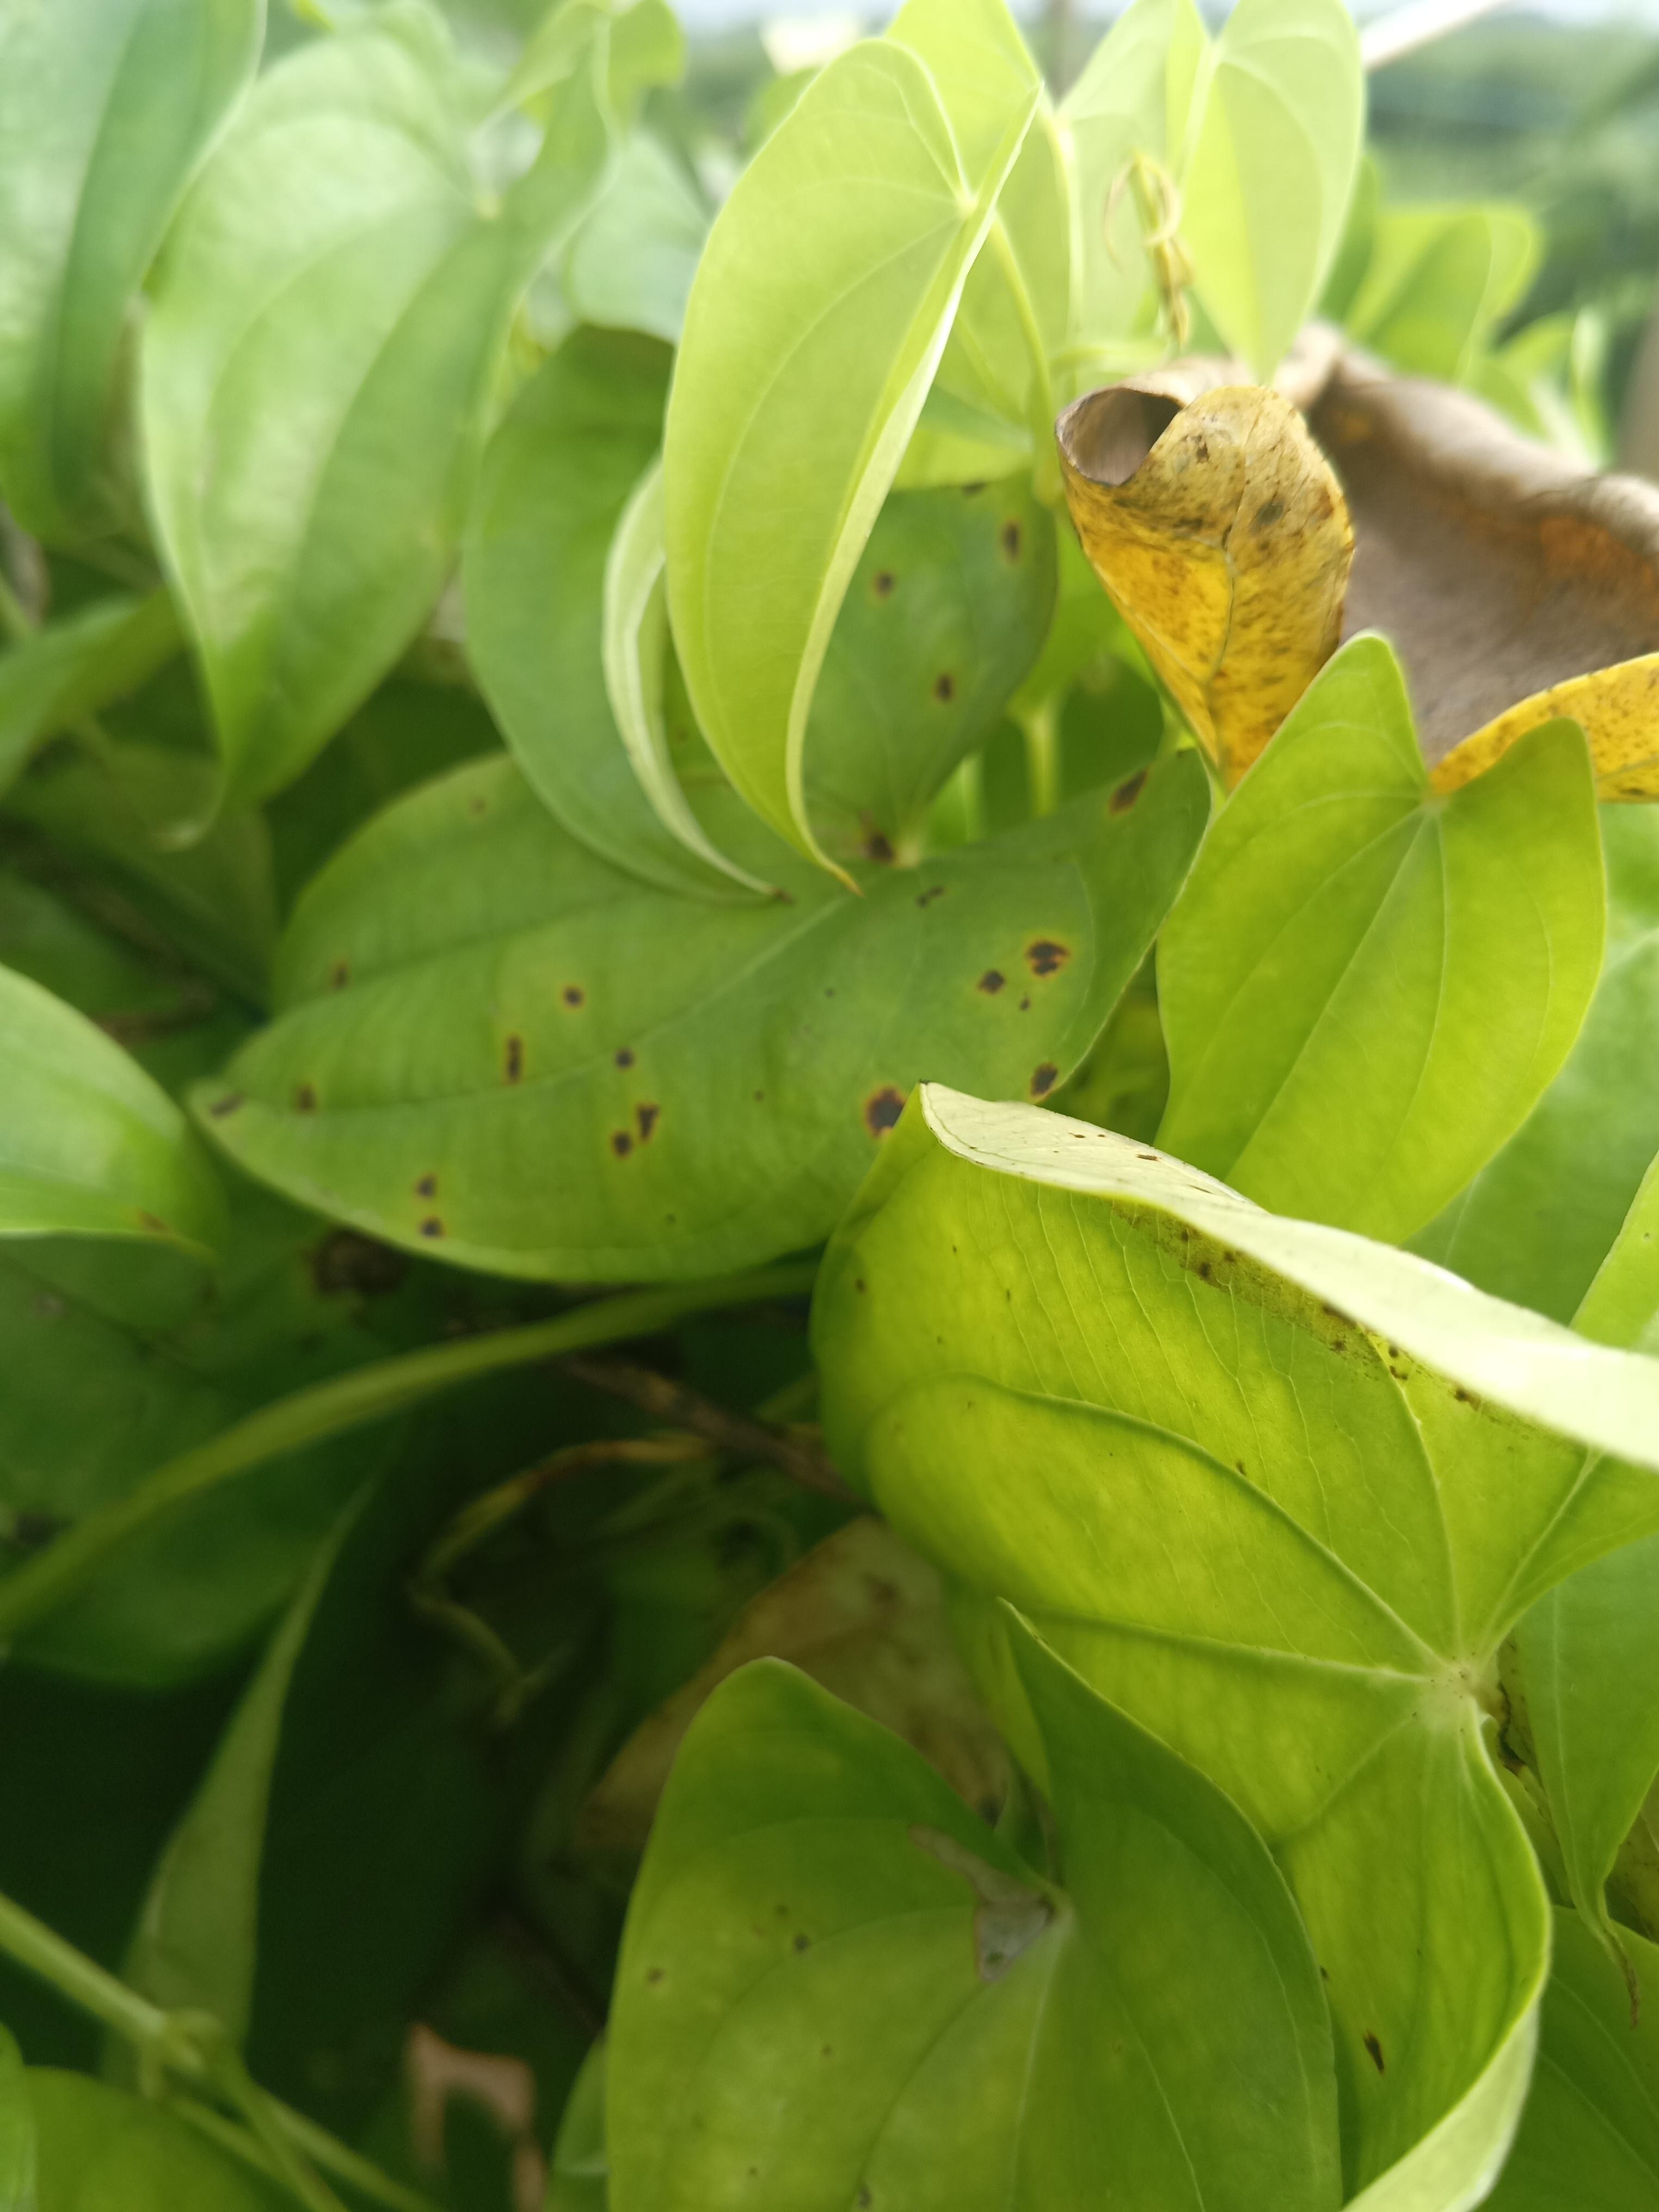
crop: yam
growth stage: vegetative
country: Nigeria
